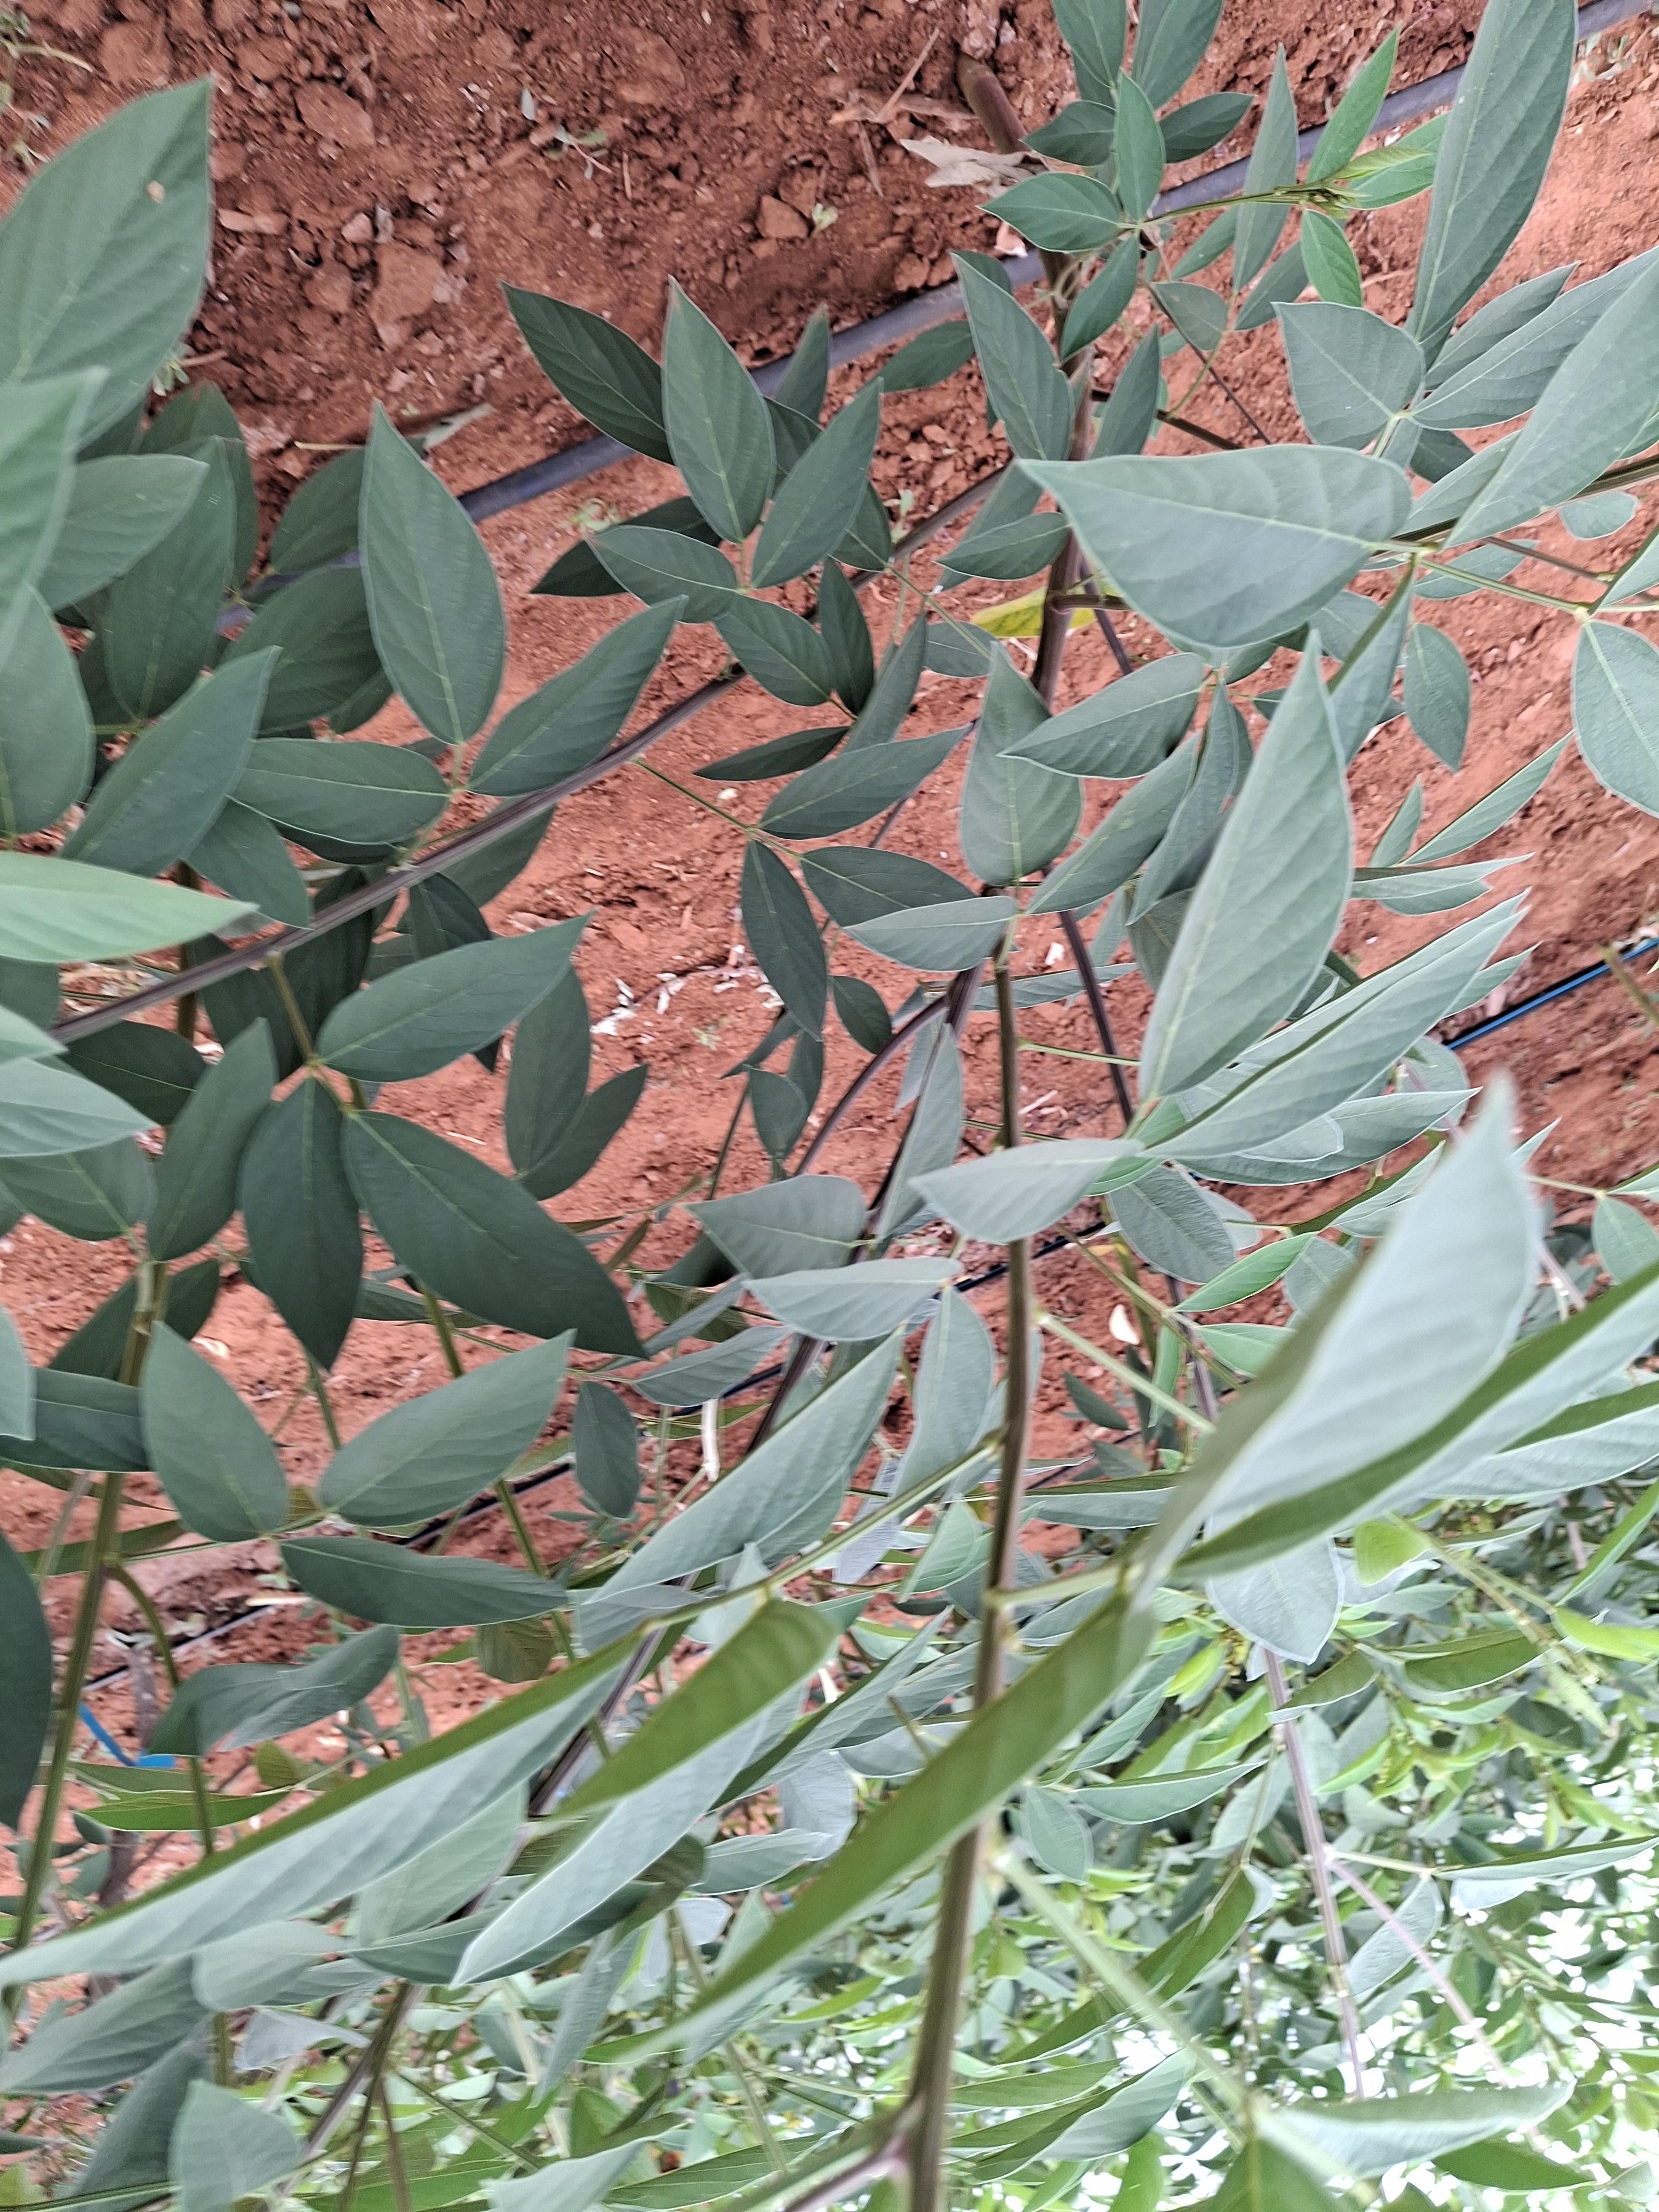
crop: pigeonpea
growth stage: flowering
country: Kenya
